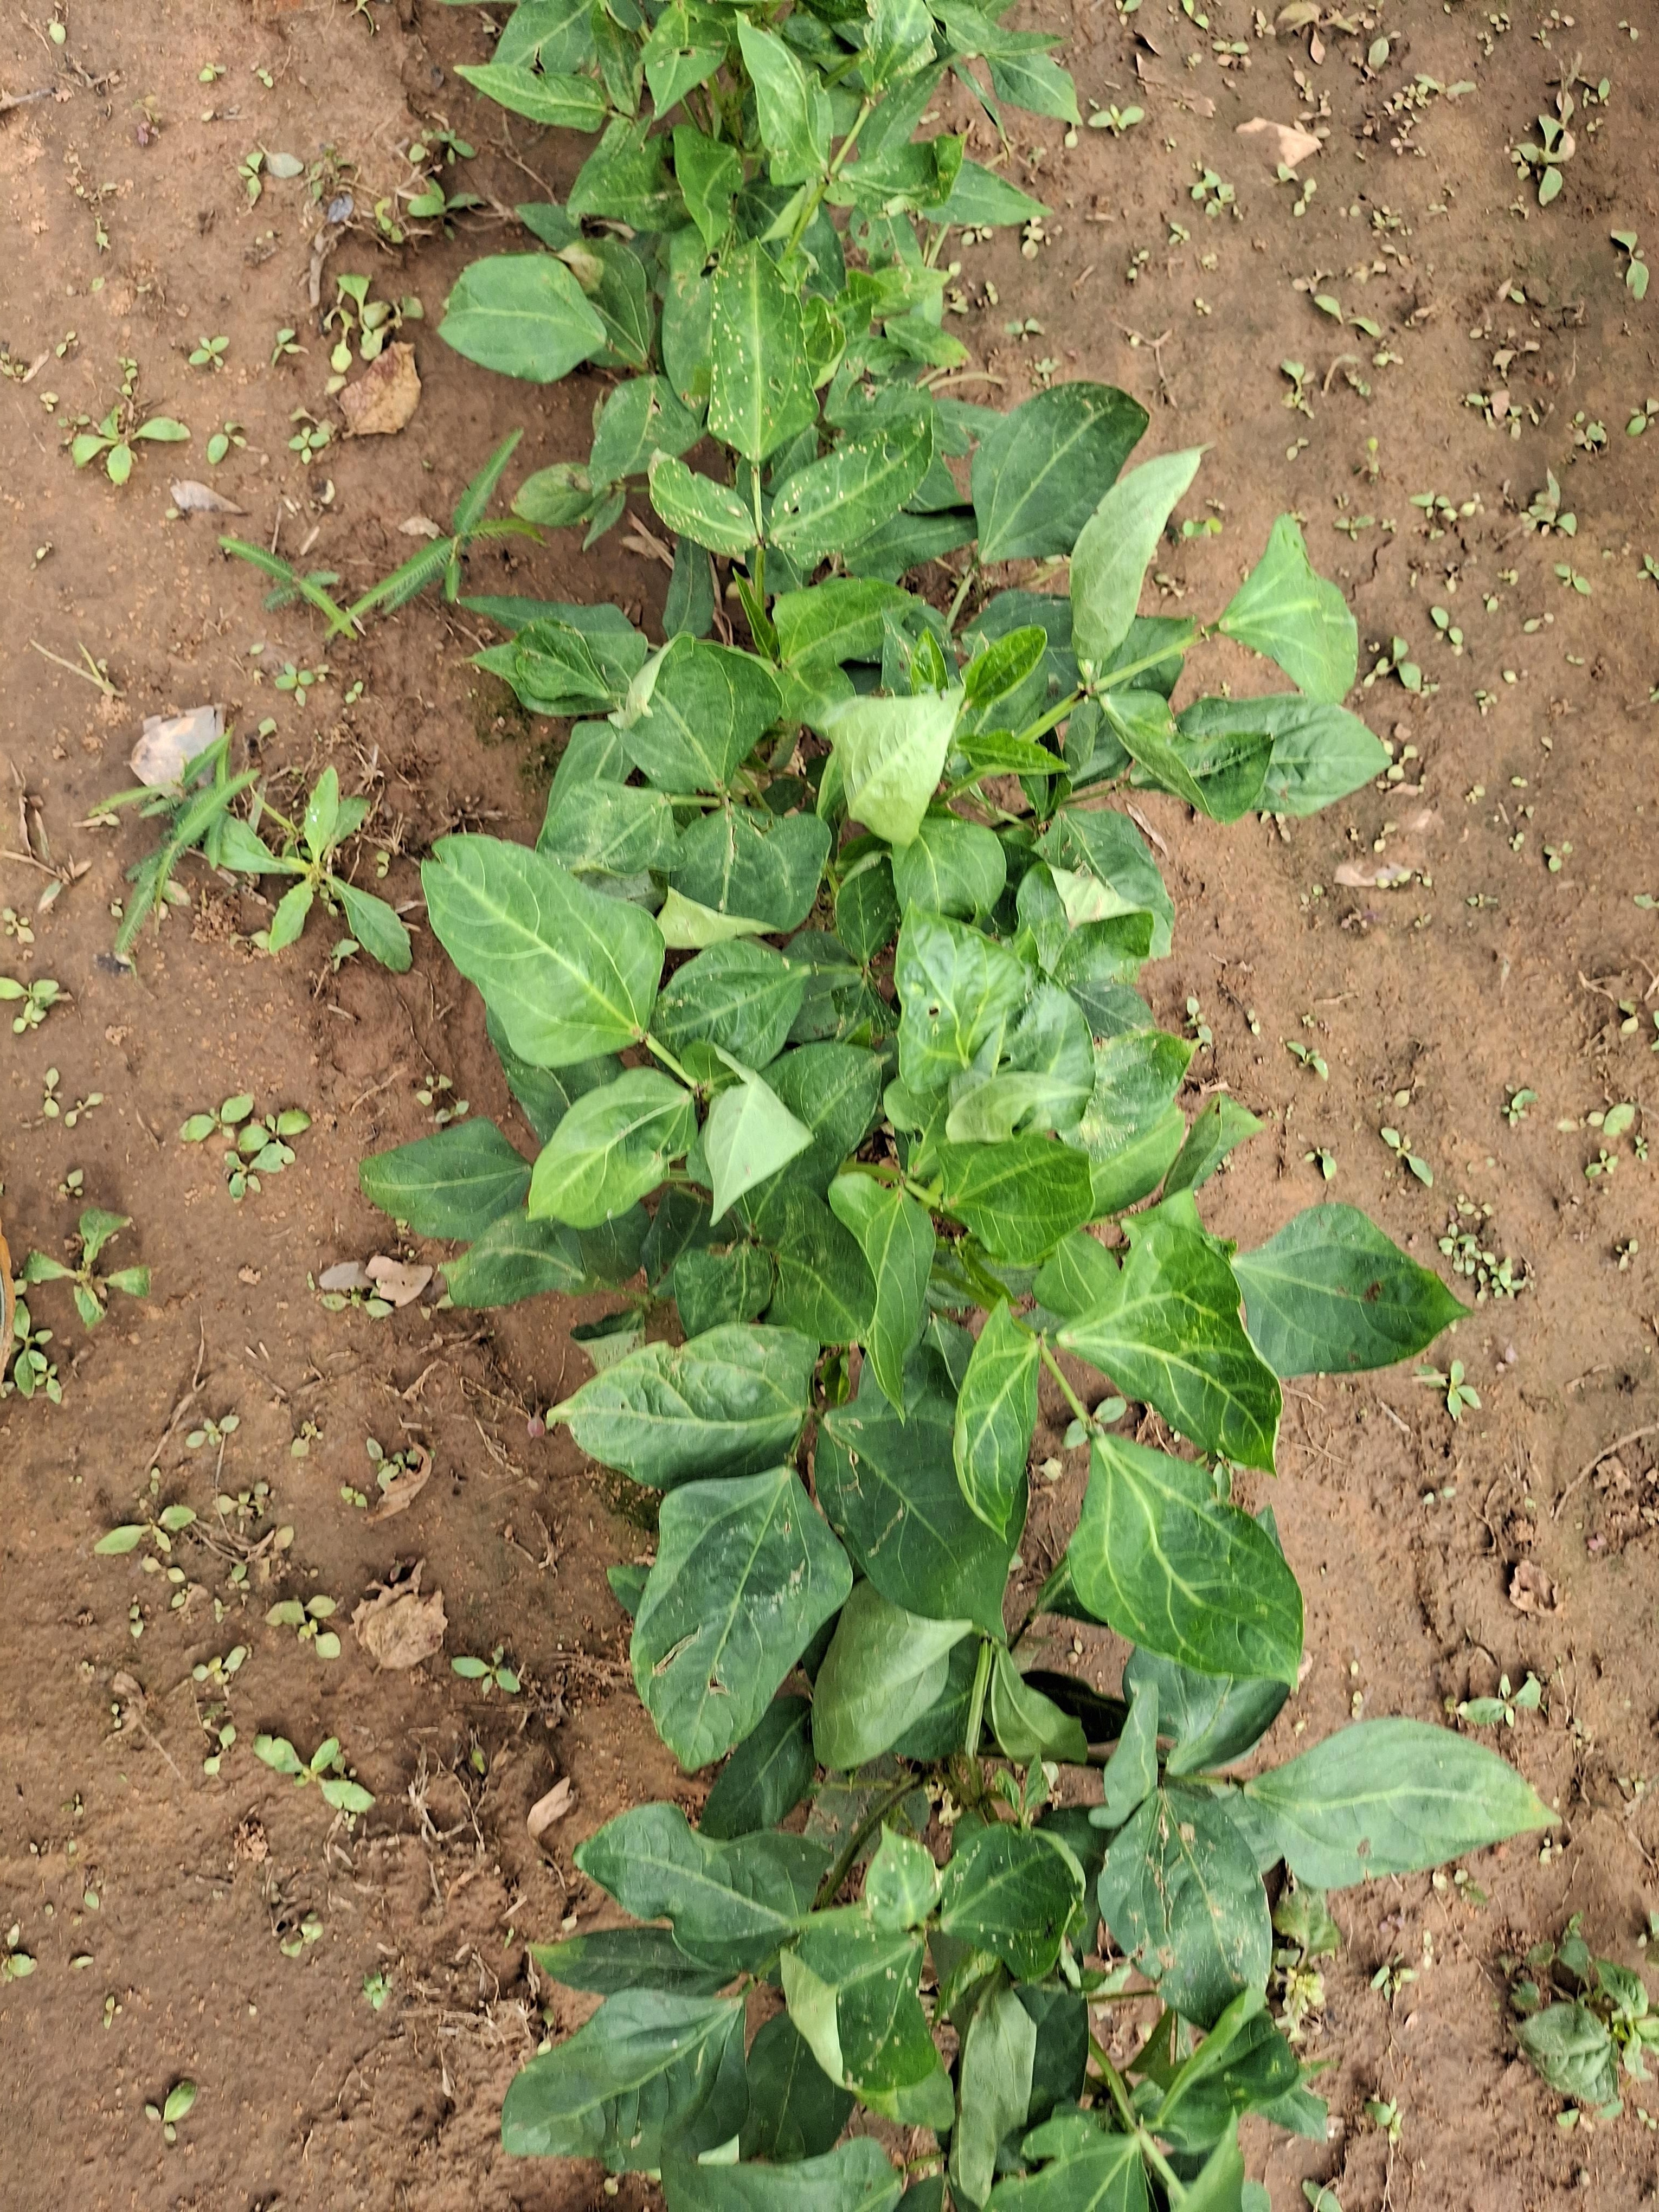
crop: cowpea
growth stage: vegetative
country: Nigeria
